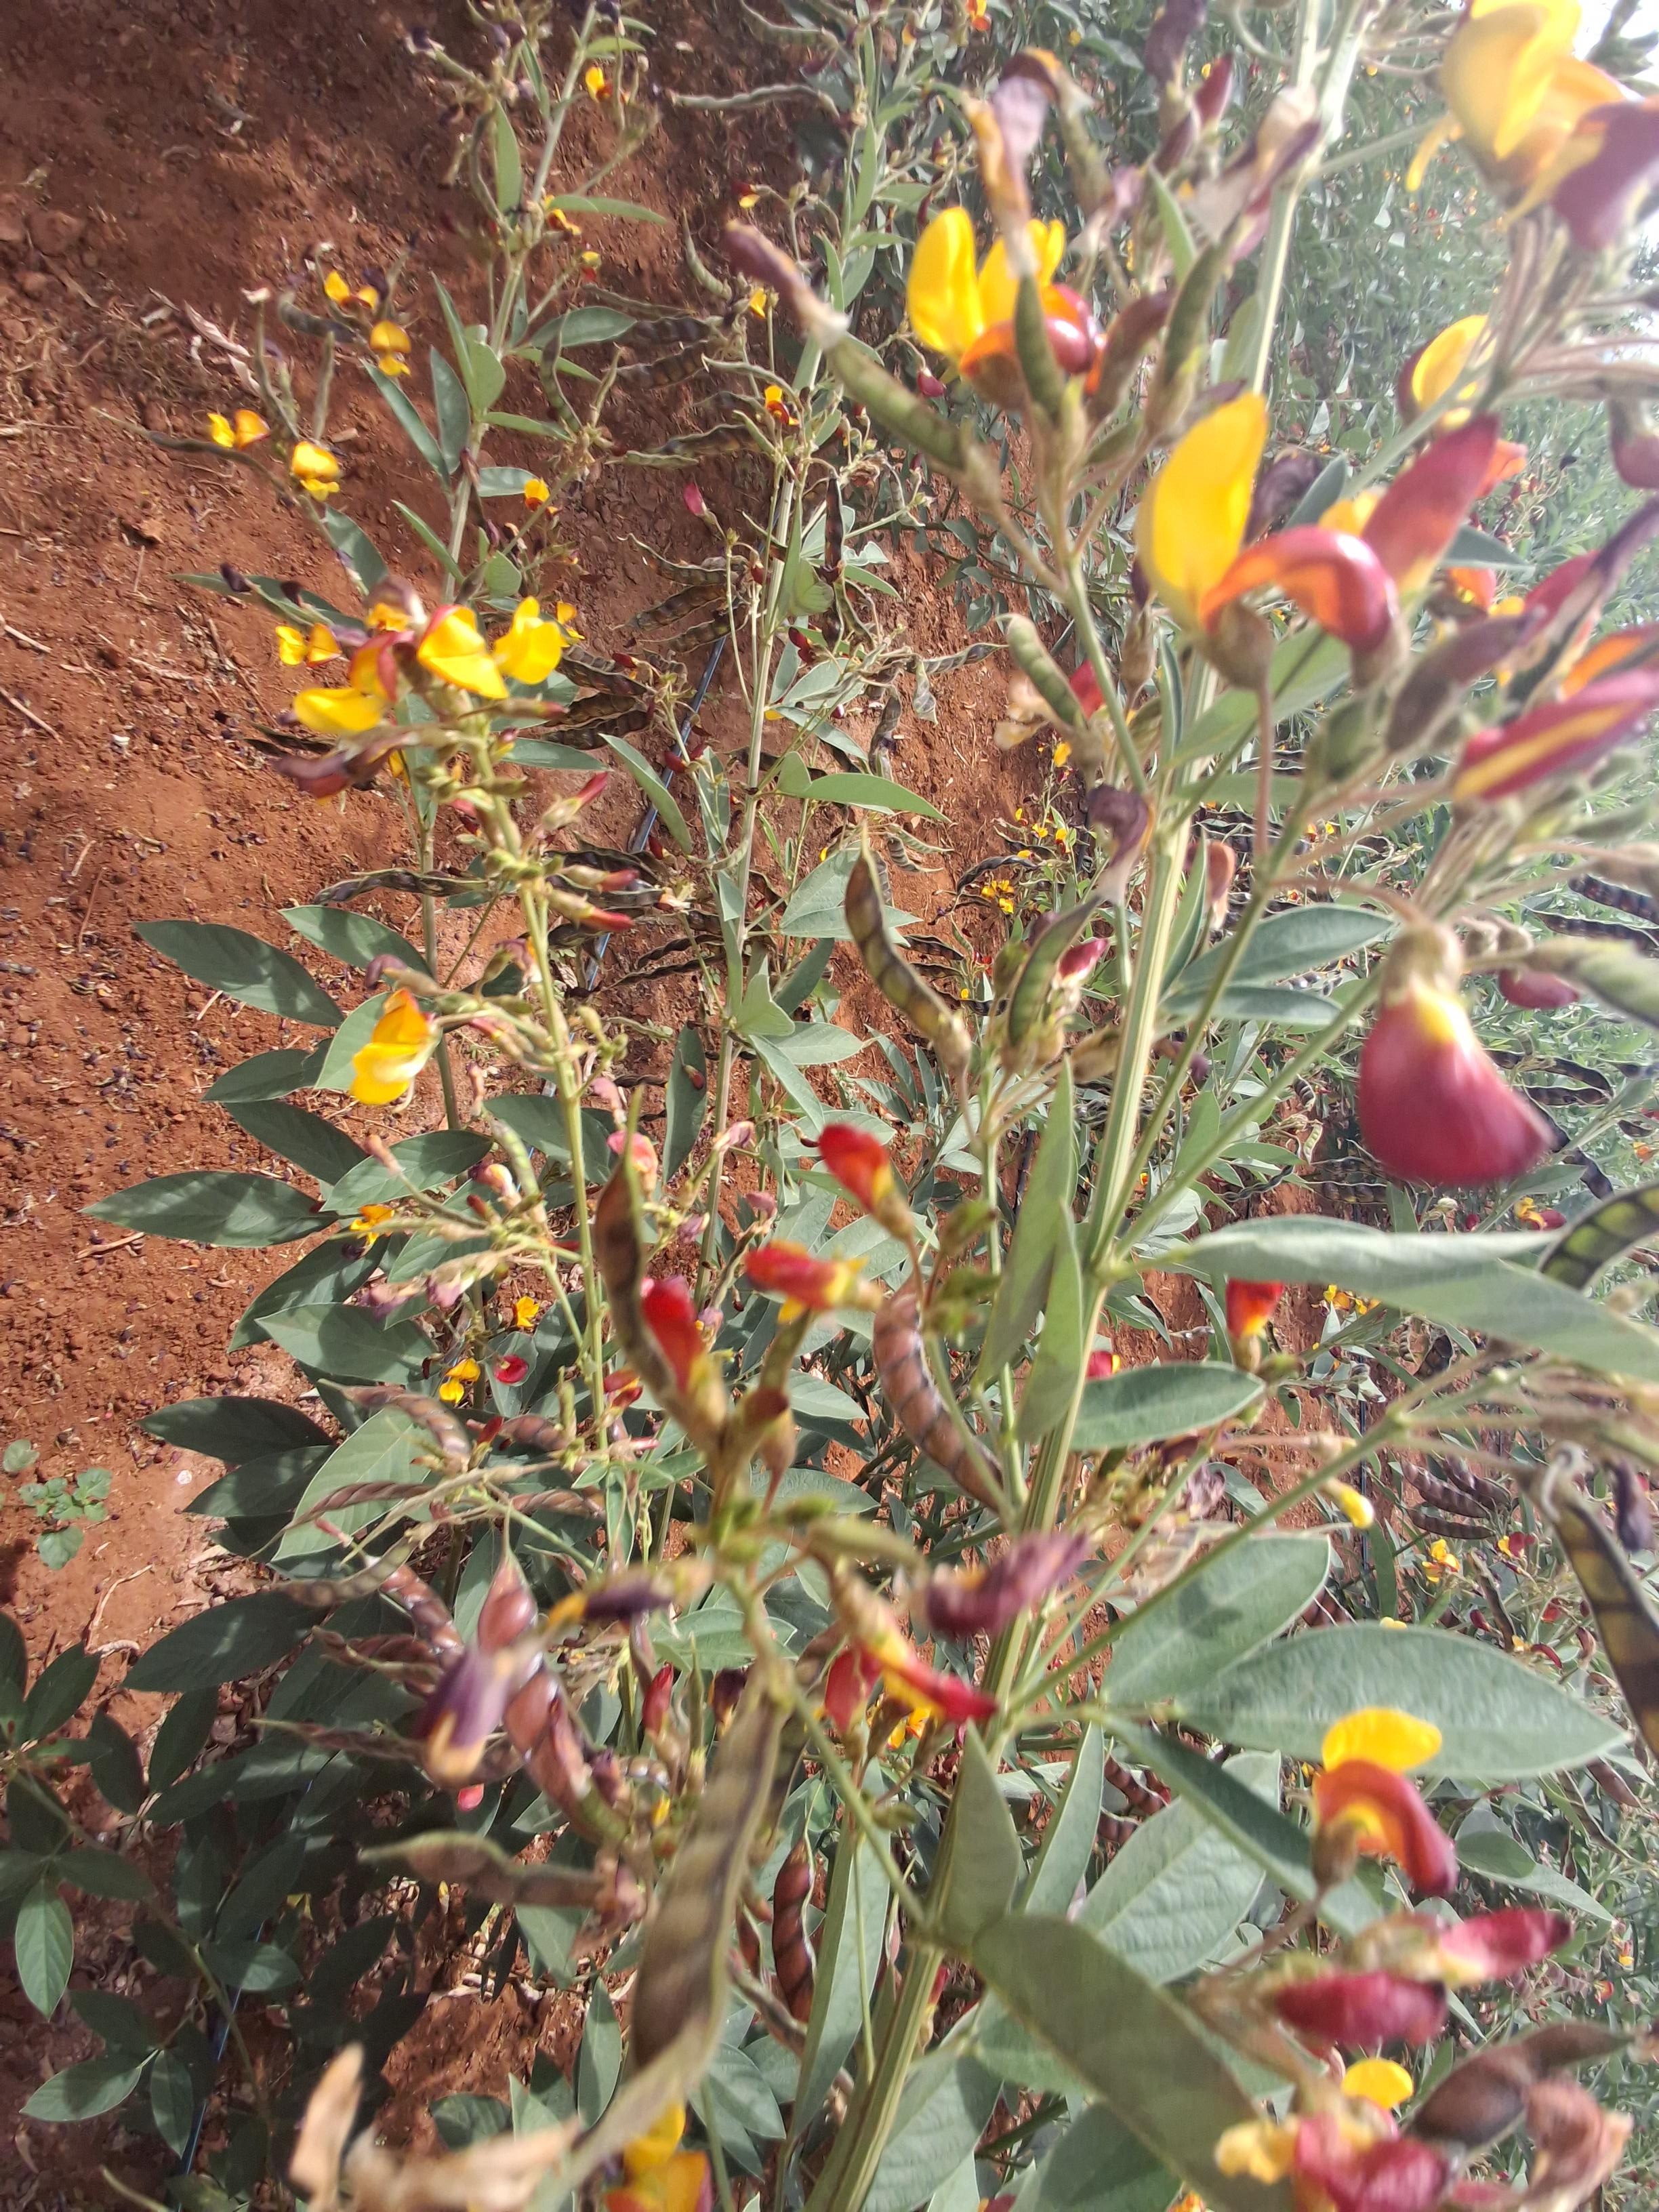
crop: pigeonpea
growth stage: development pod
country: Kenya
